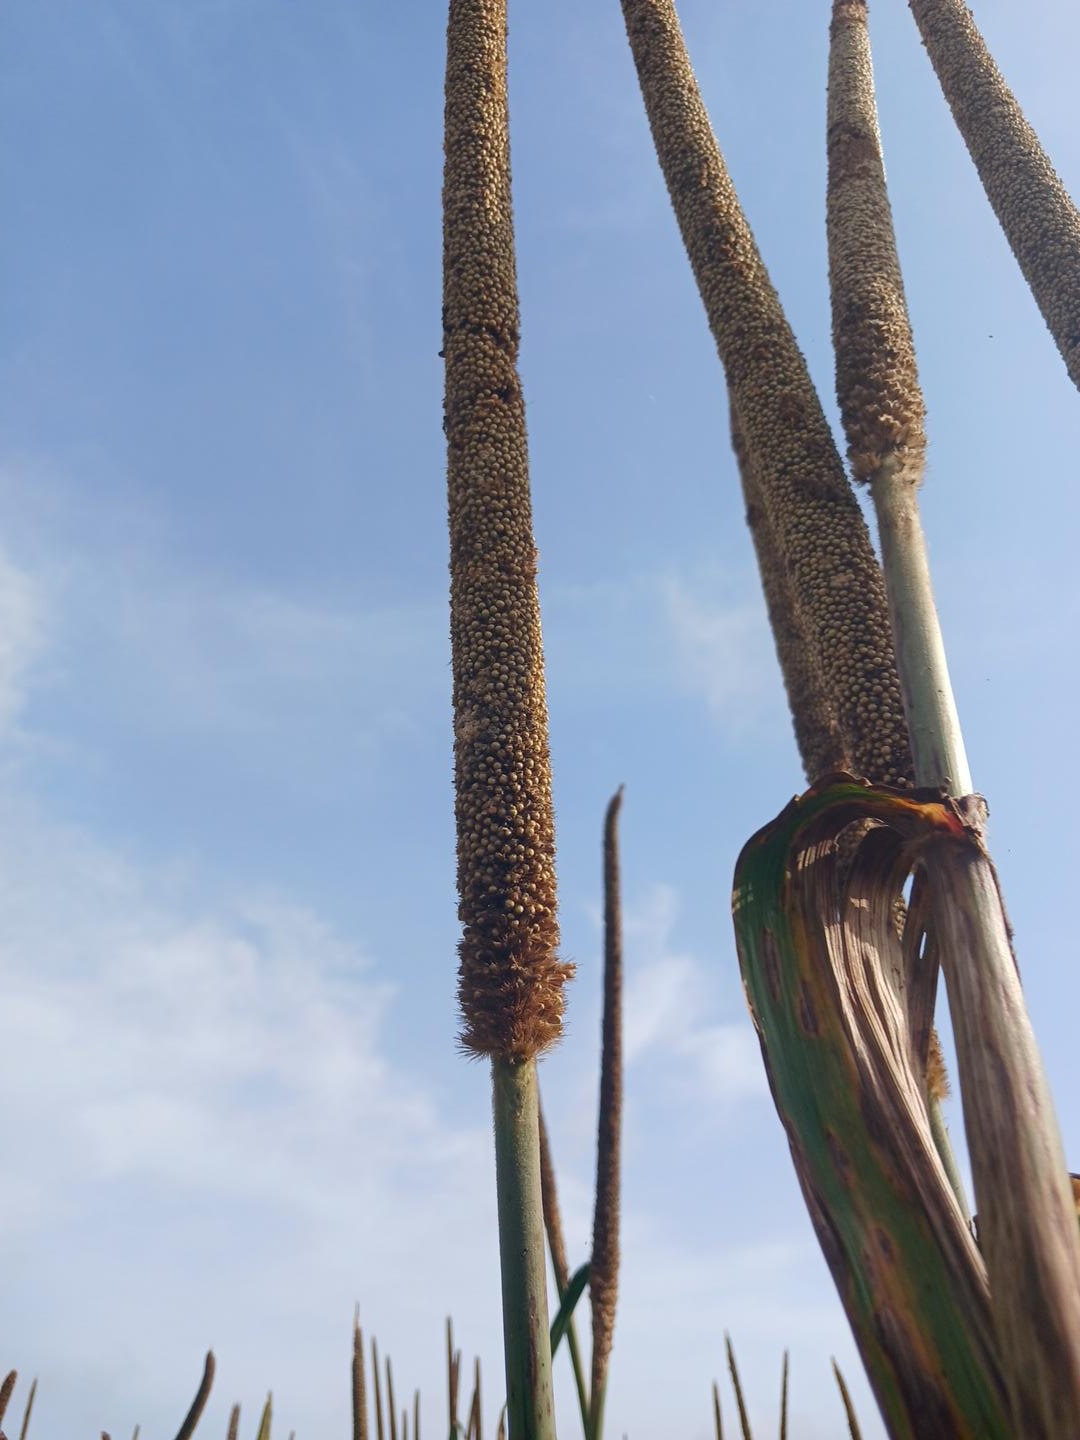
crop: pearl millet
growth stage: maturity
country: Senegal
